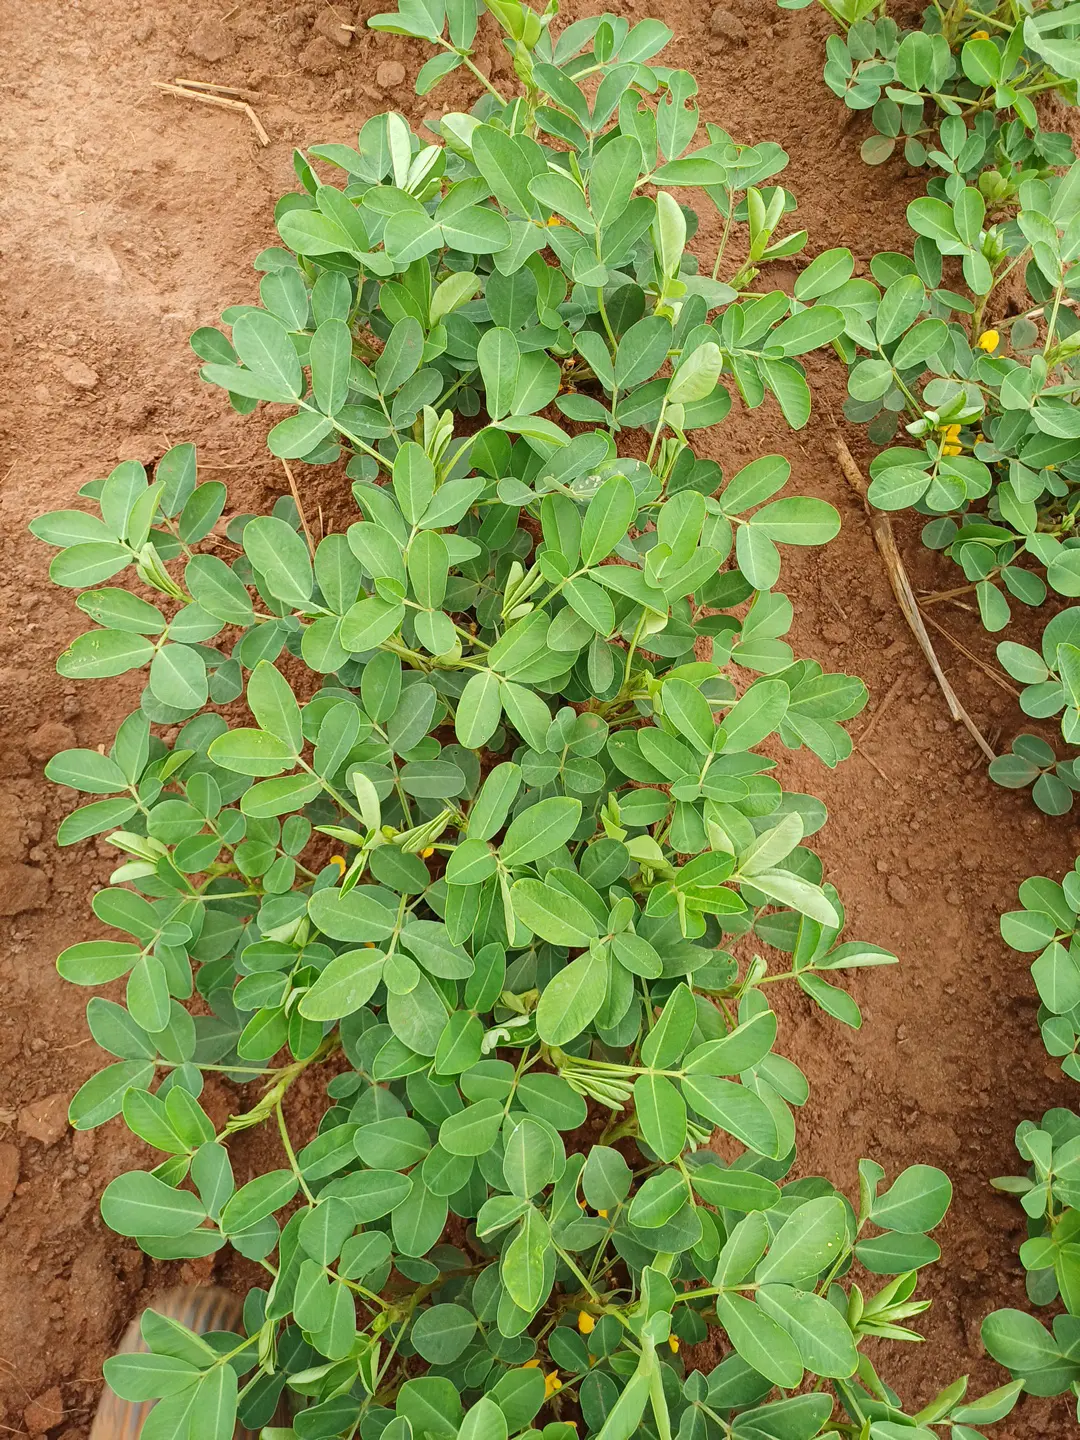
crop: groundnut
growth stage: flowering
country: Kenya
